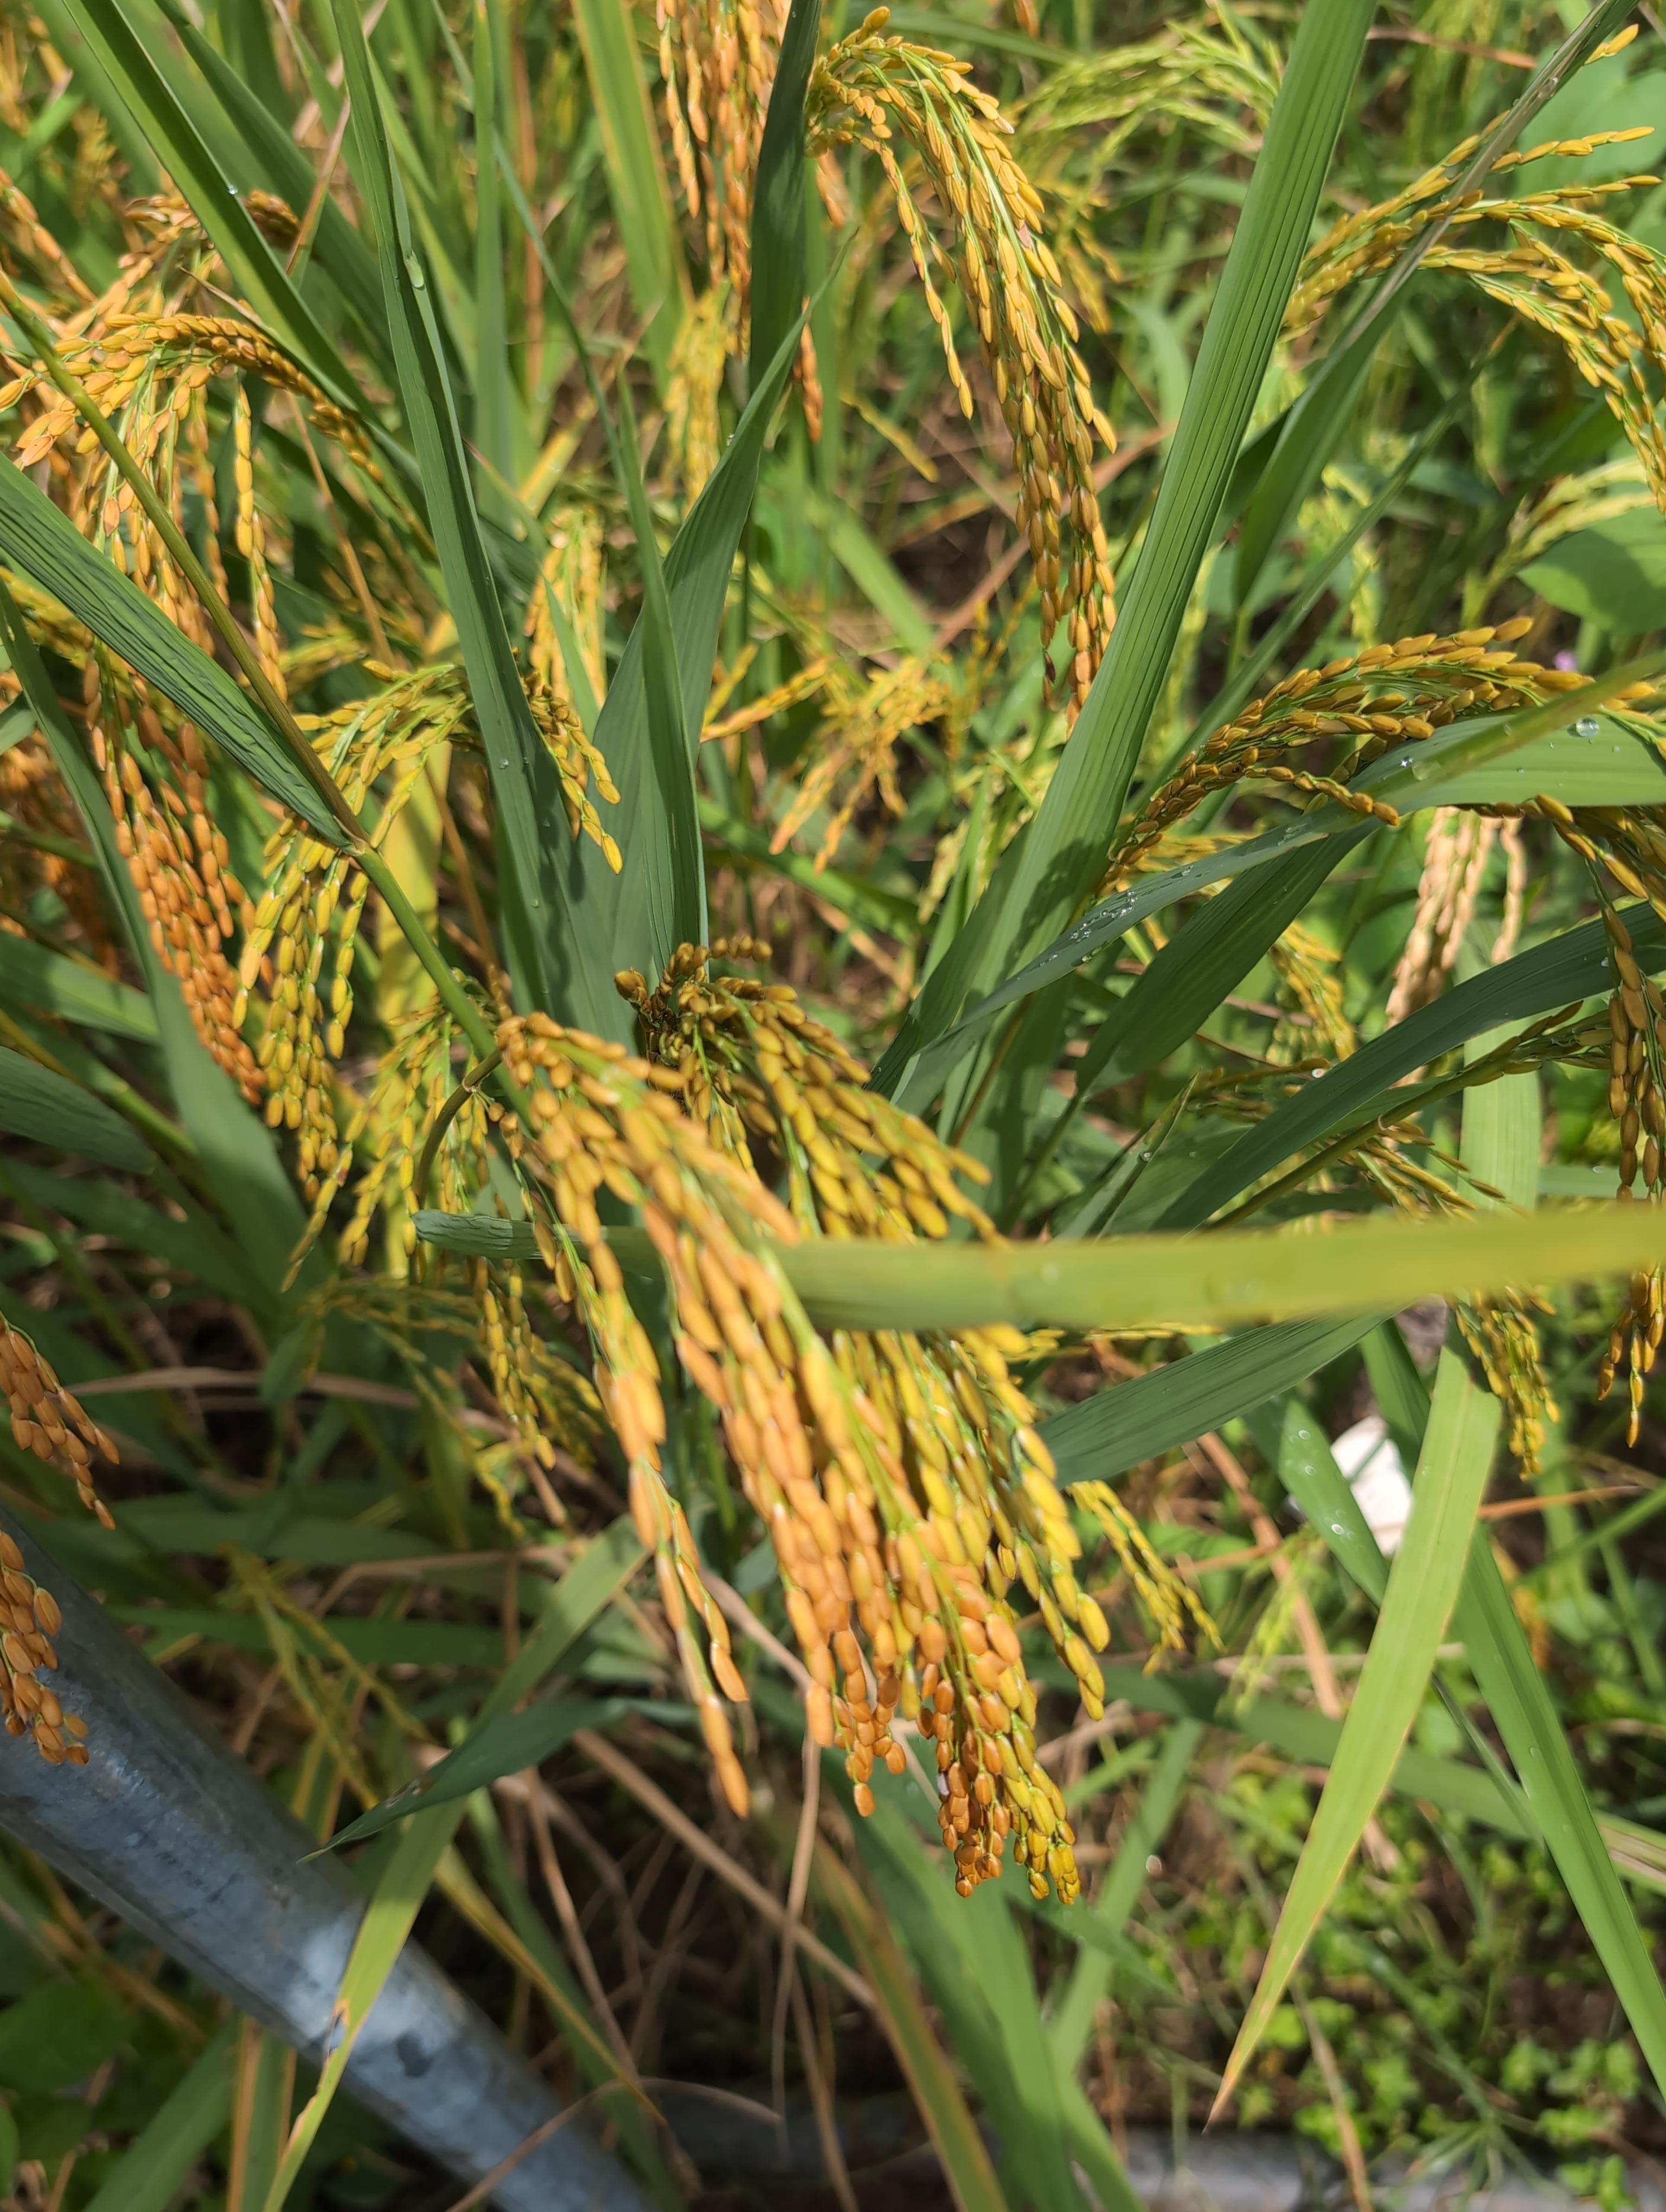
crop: rice
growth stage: ripening
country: Côte d'Ivoire
